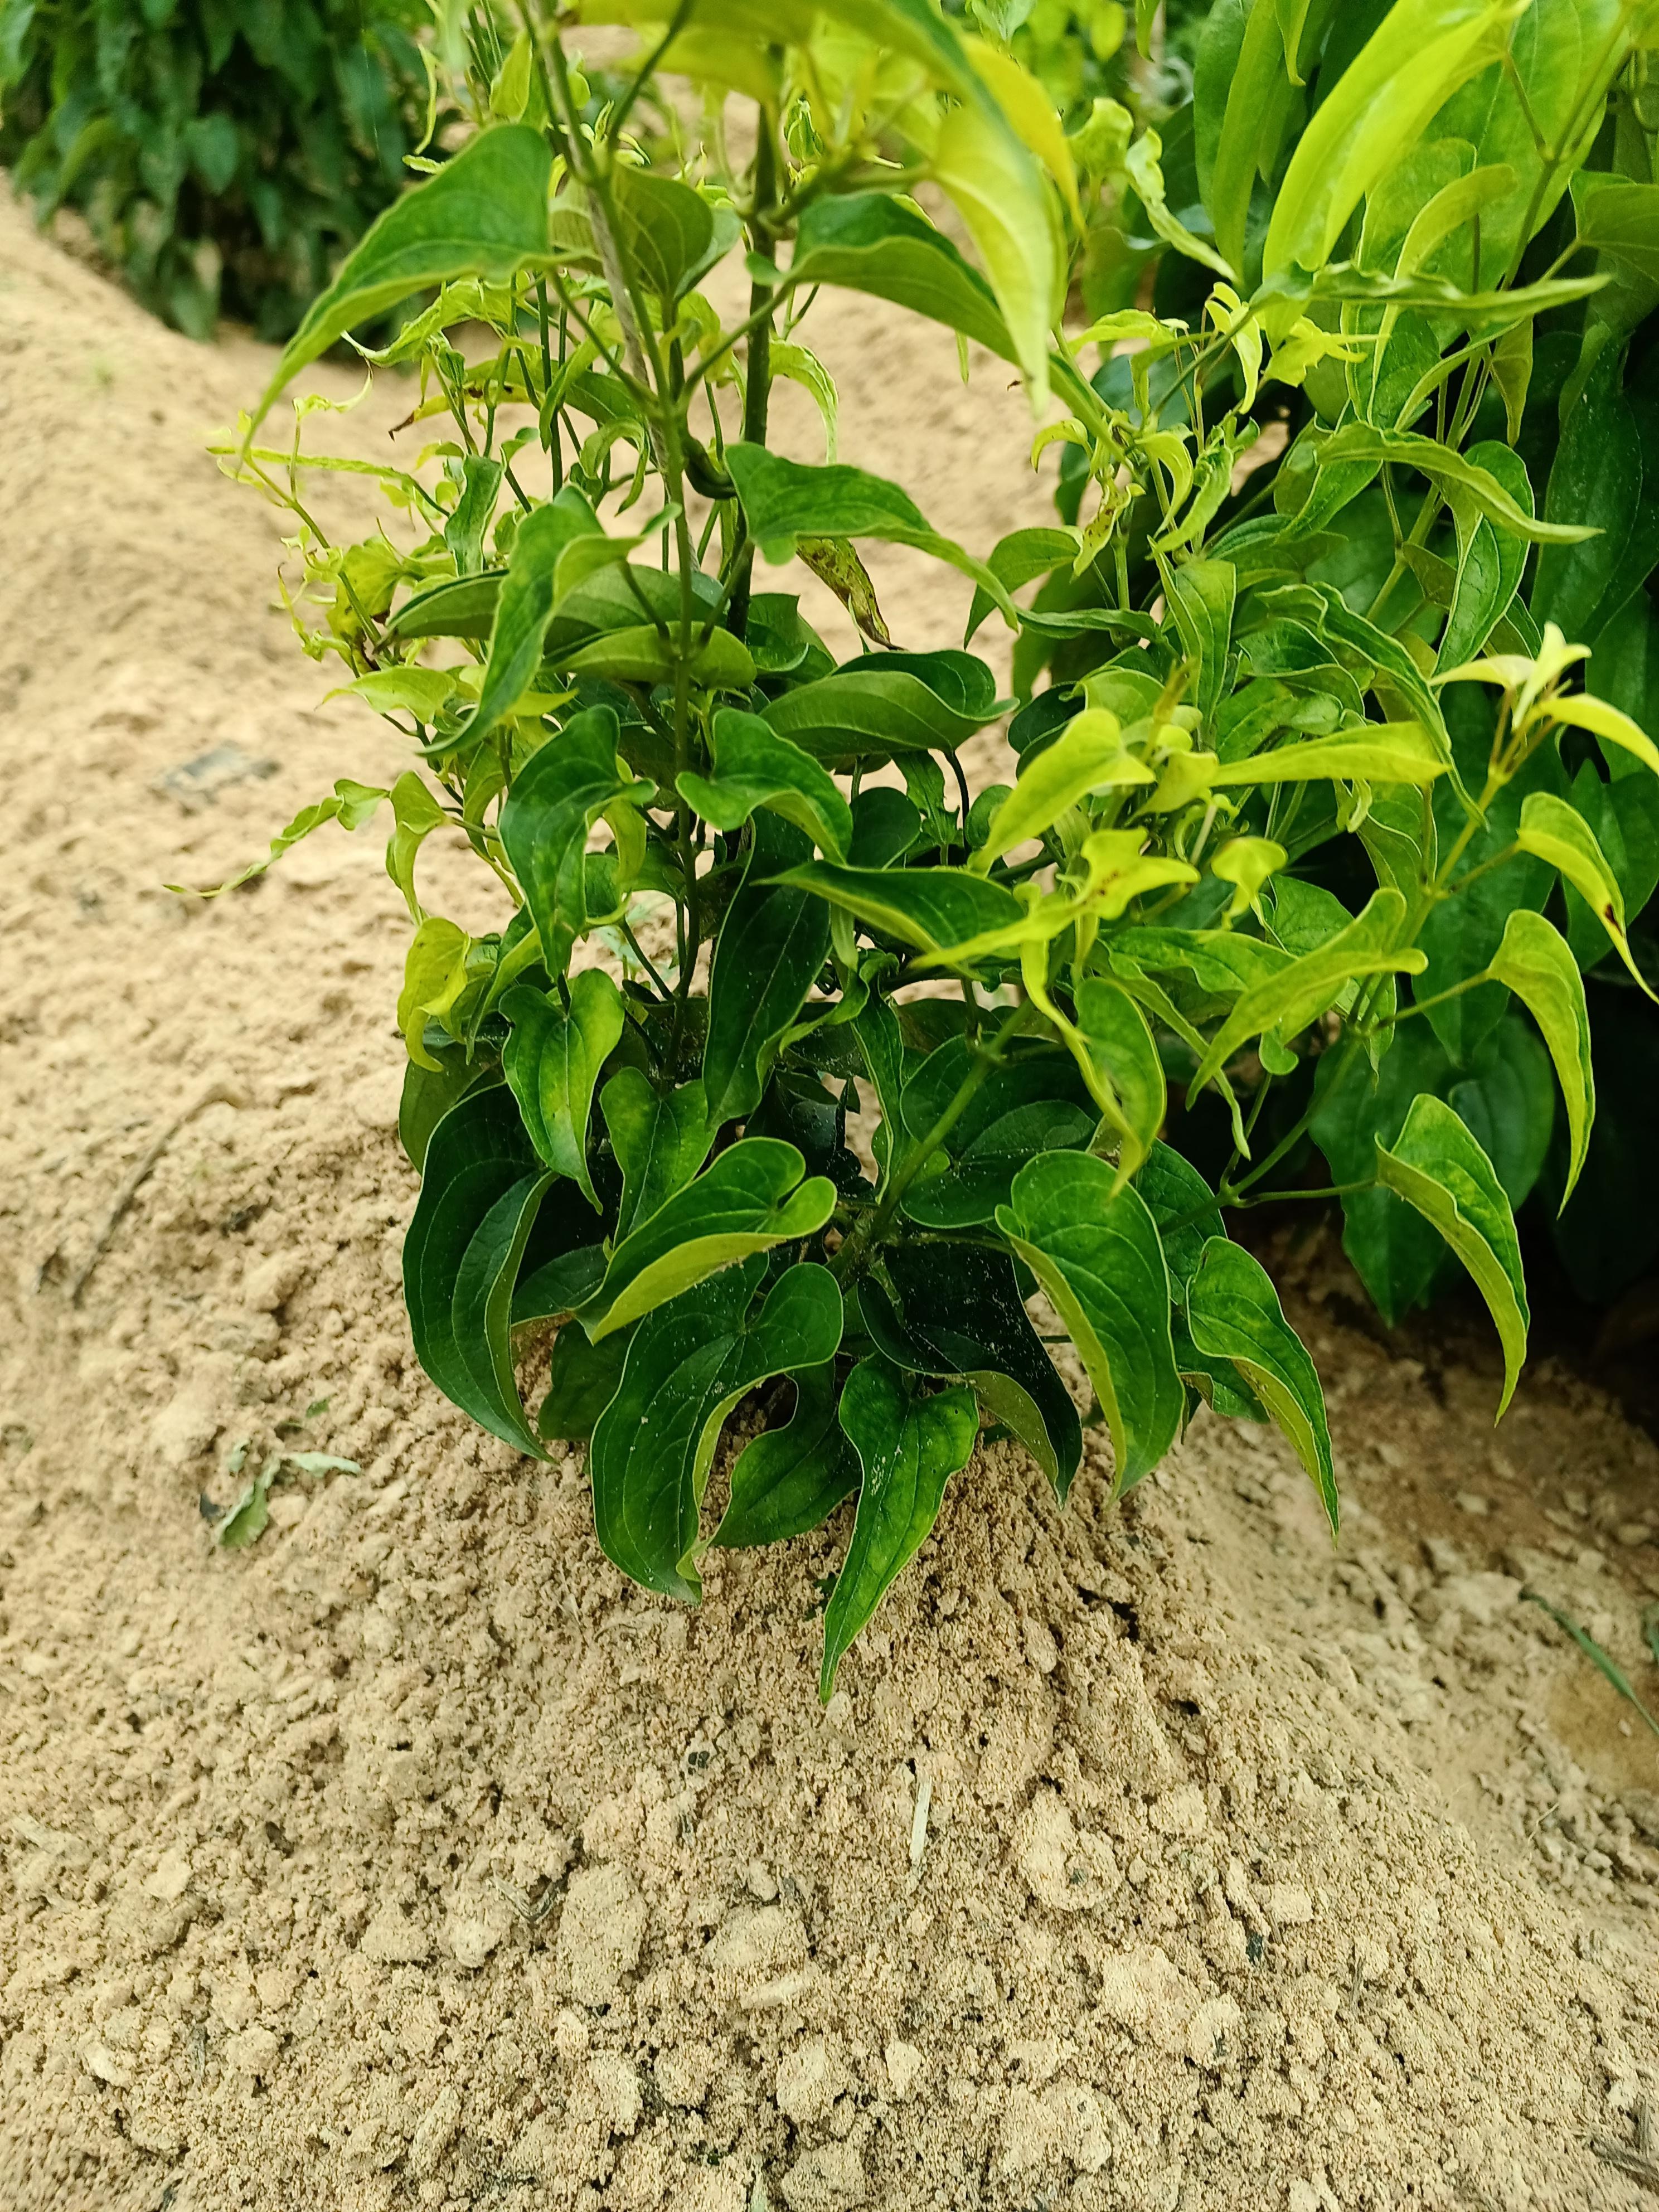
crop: yam
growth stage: vegetative
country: Nigeria
